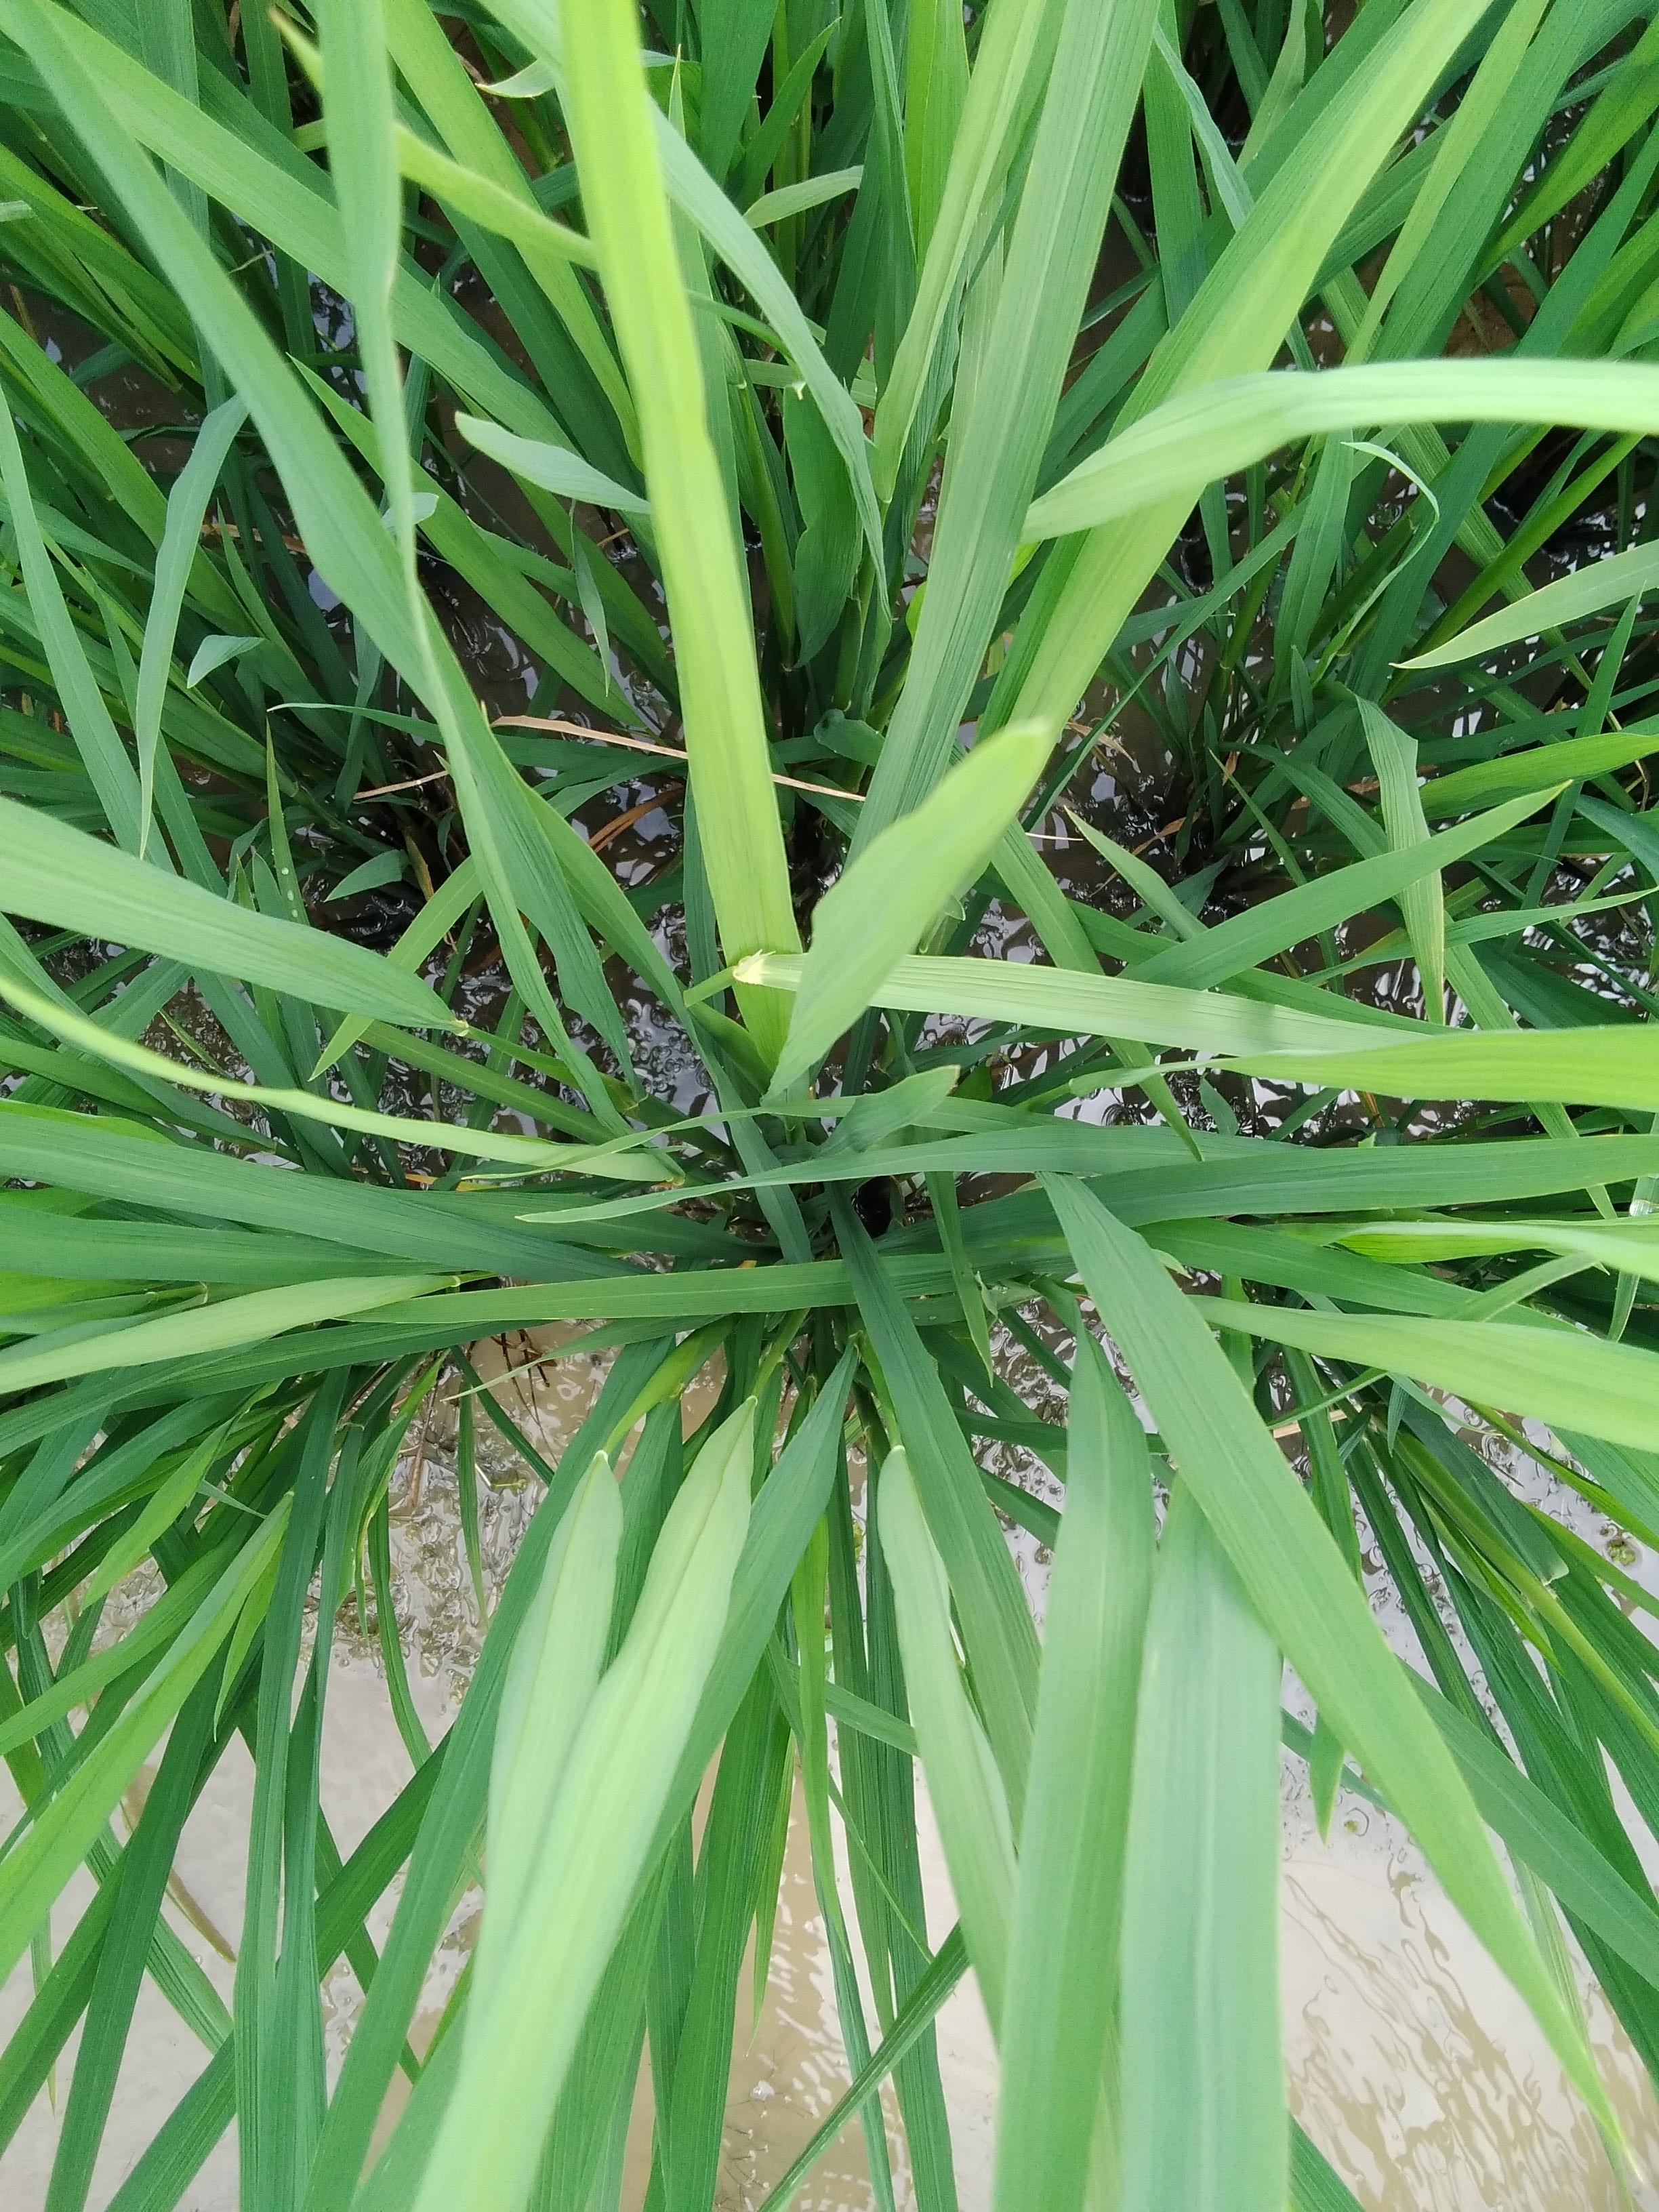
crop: rice
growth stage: booting
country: Nigeria
